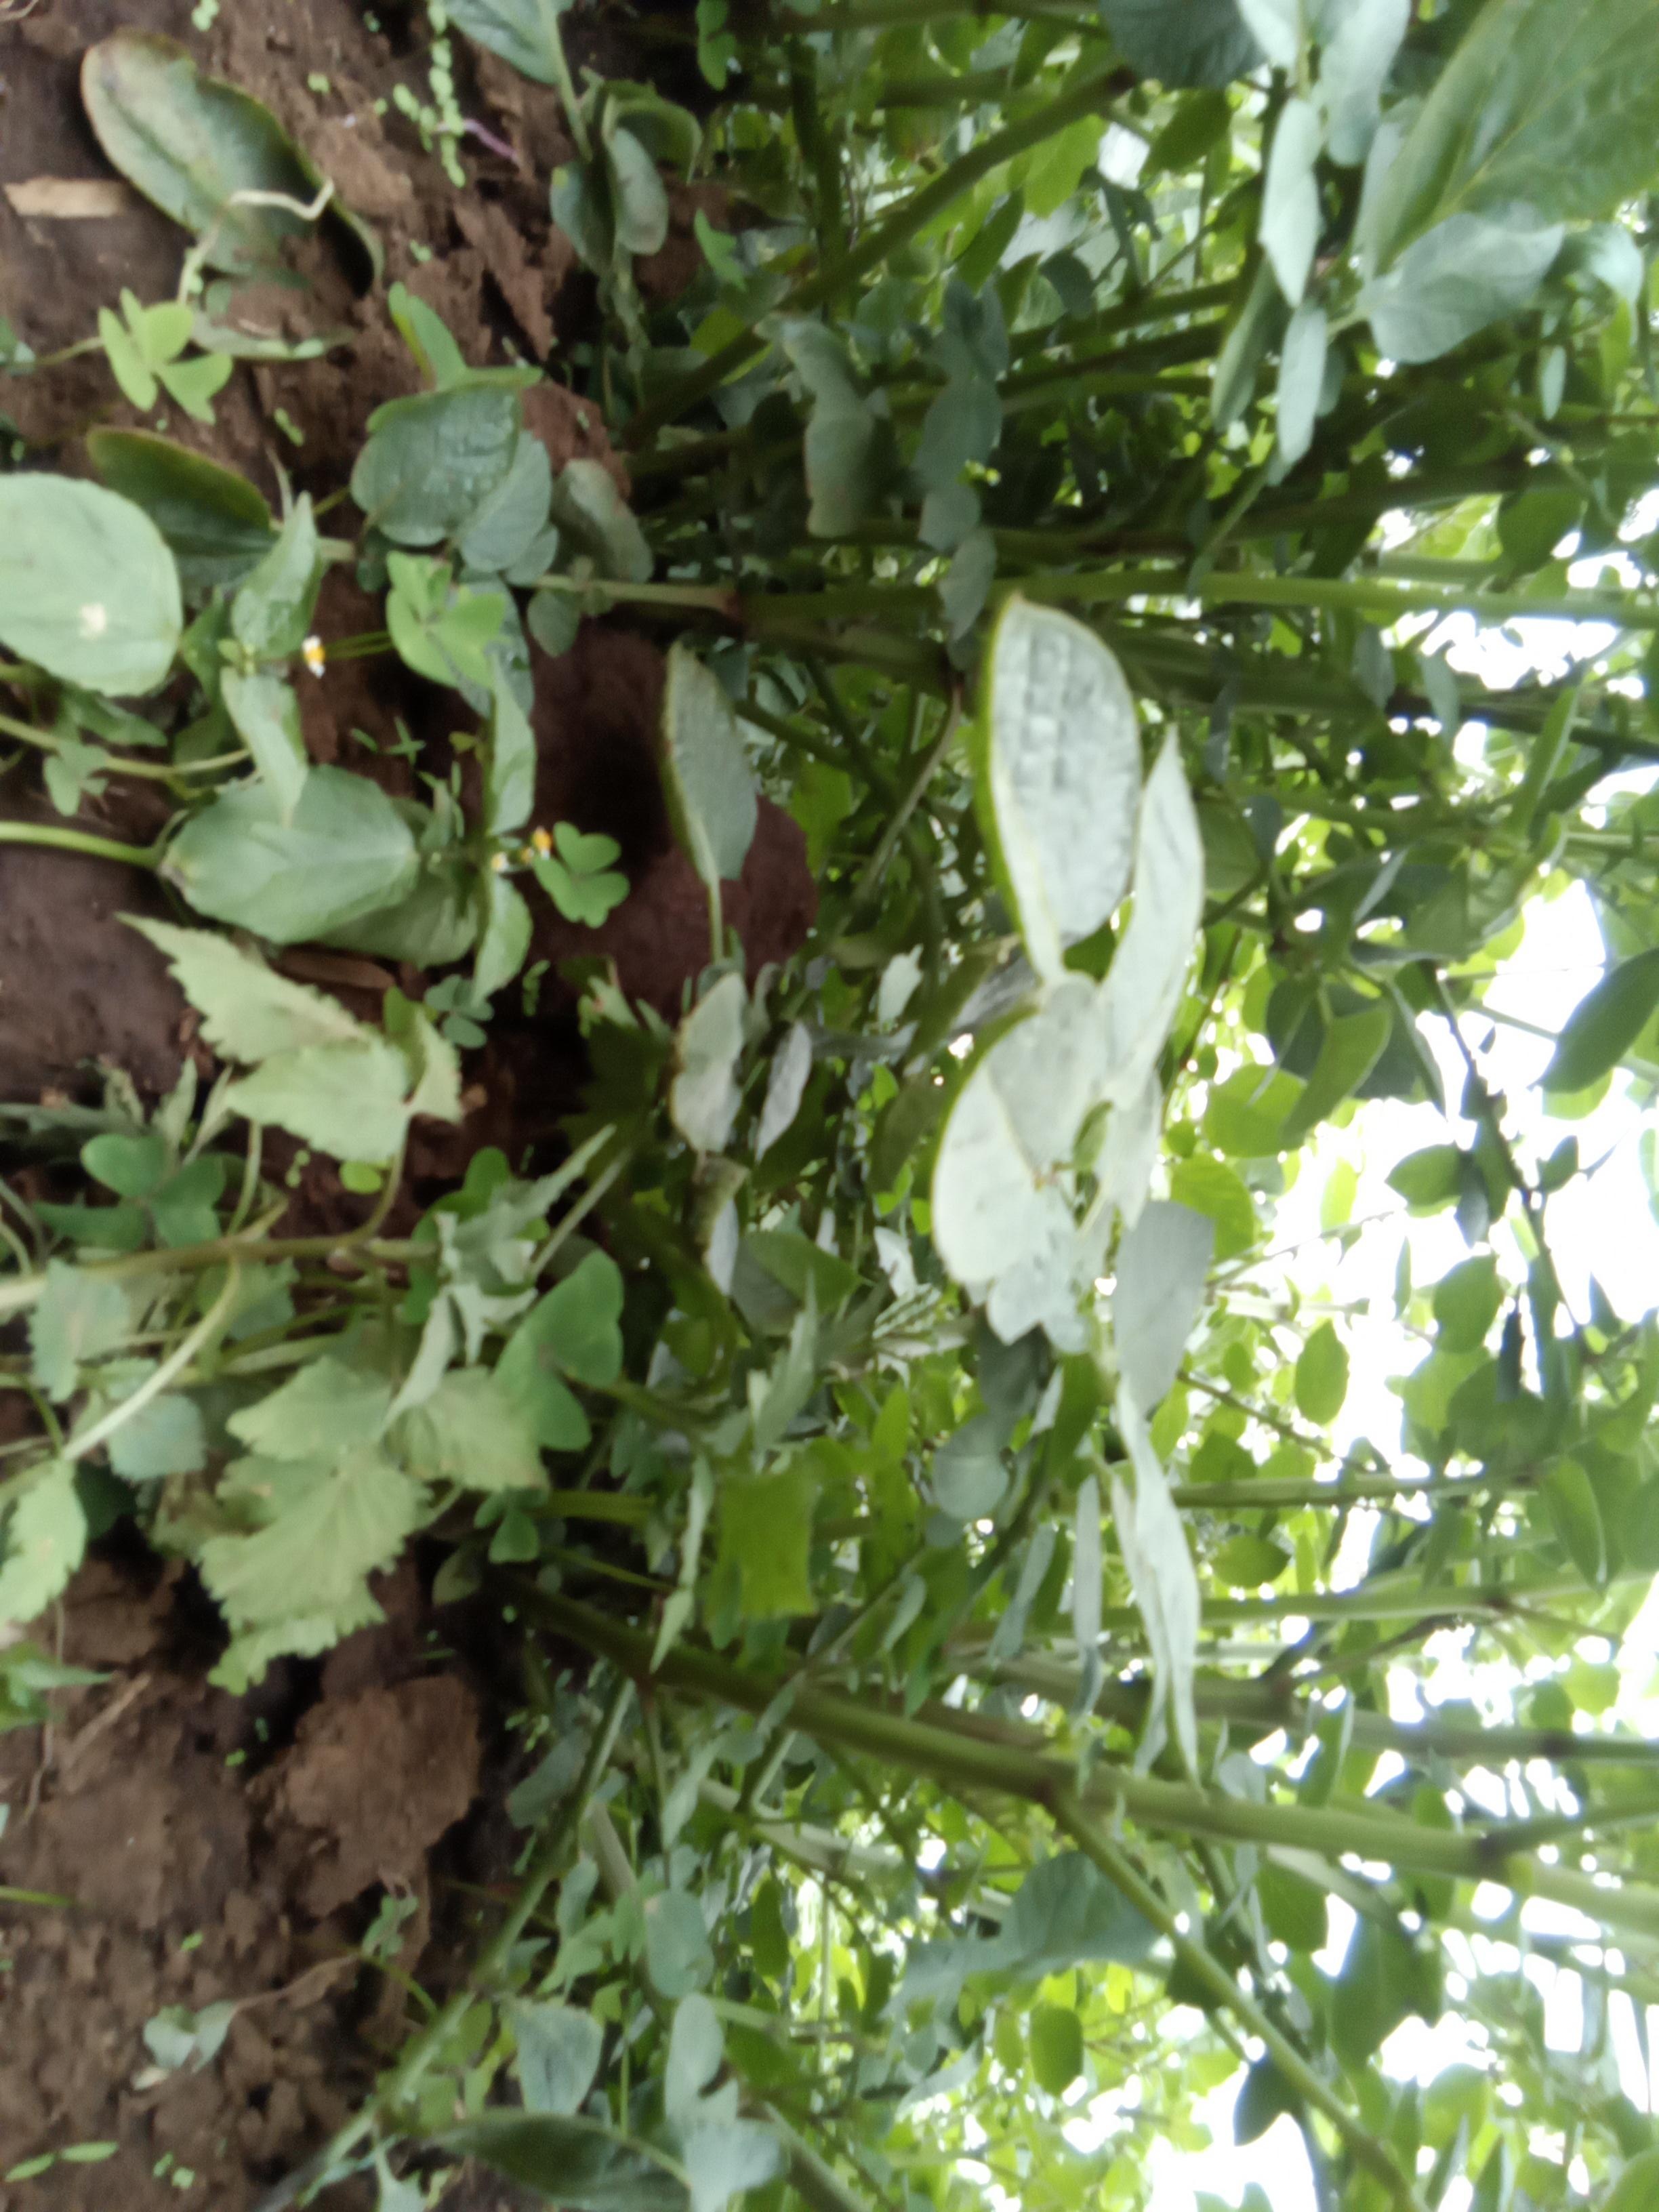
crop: potato
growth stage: vegetative
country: Kenya
